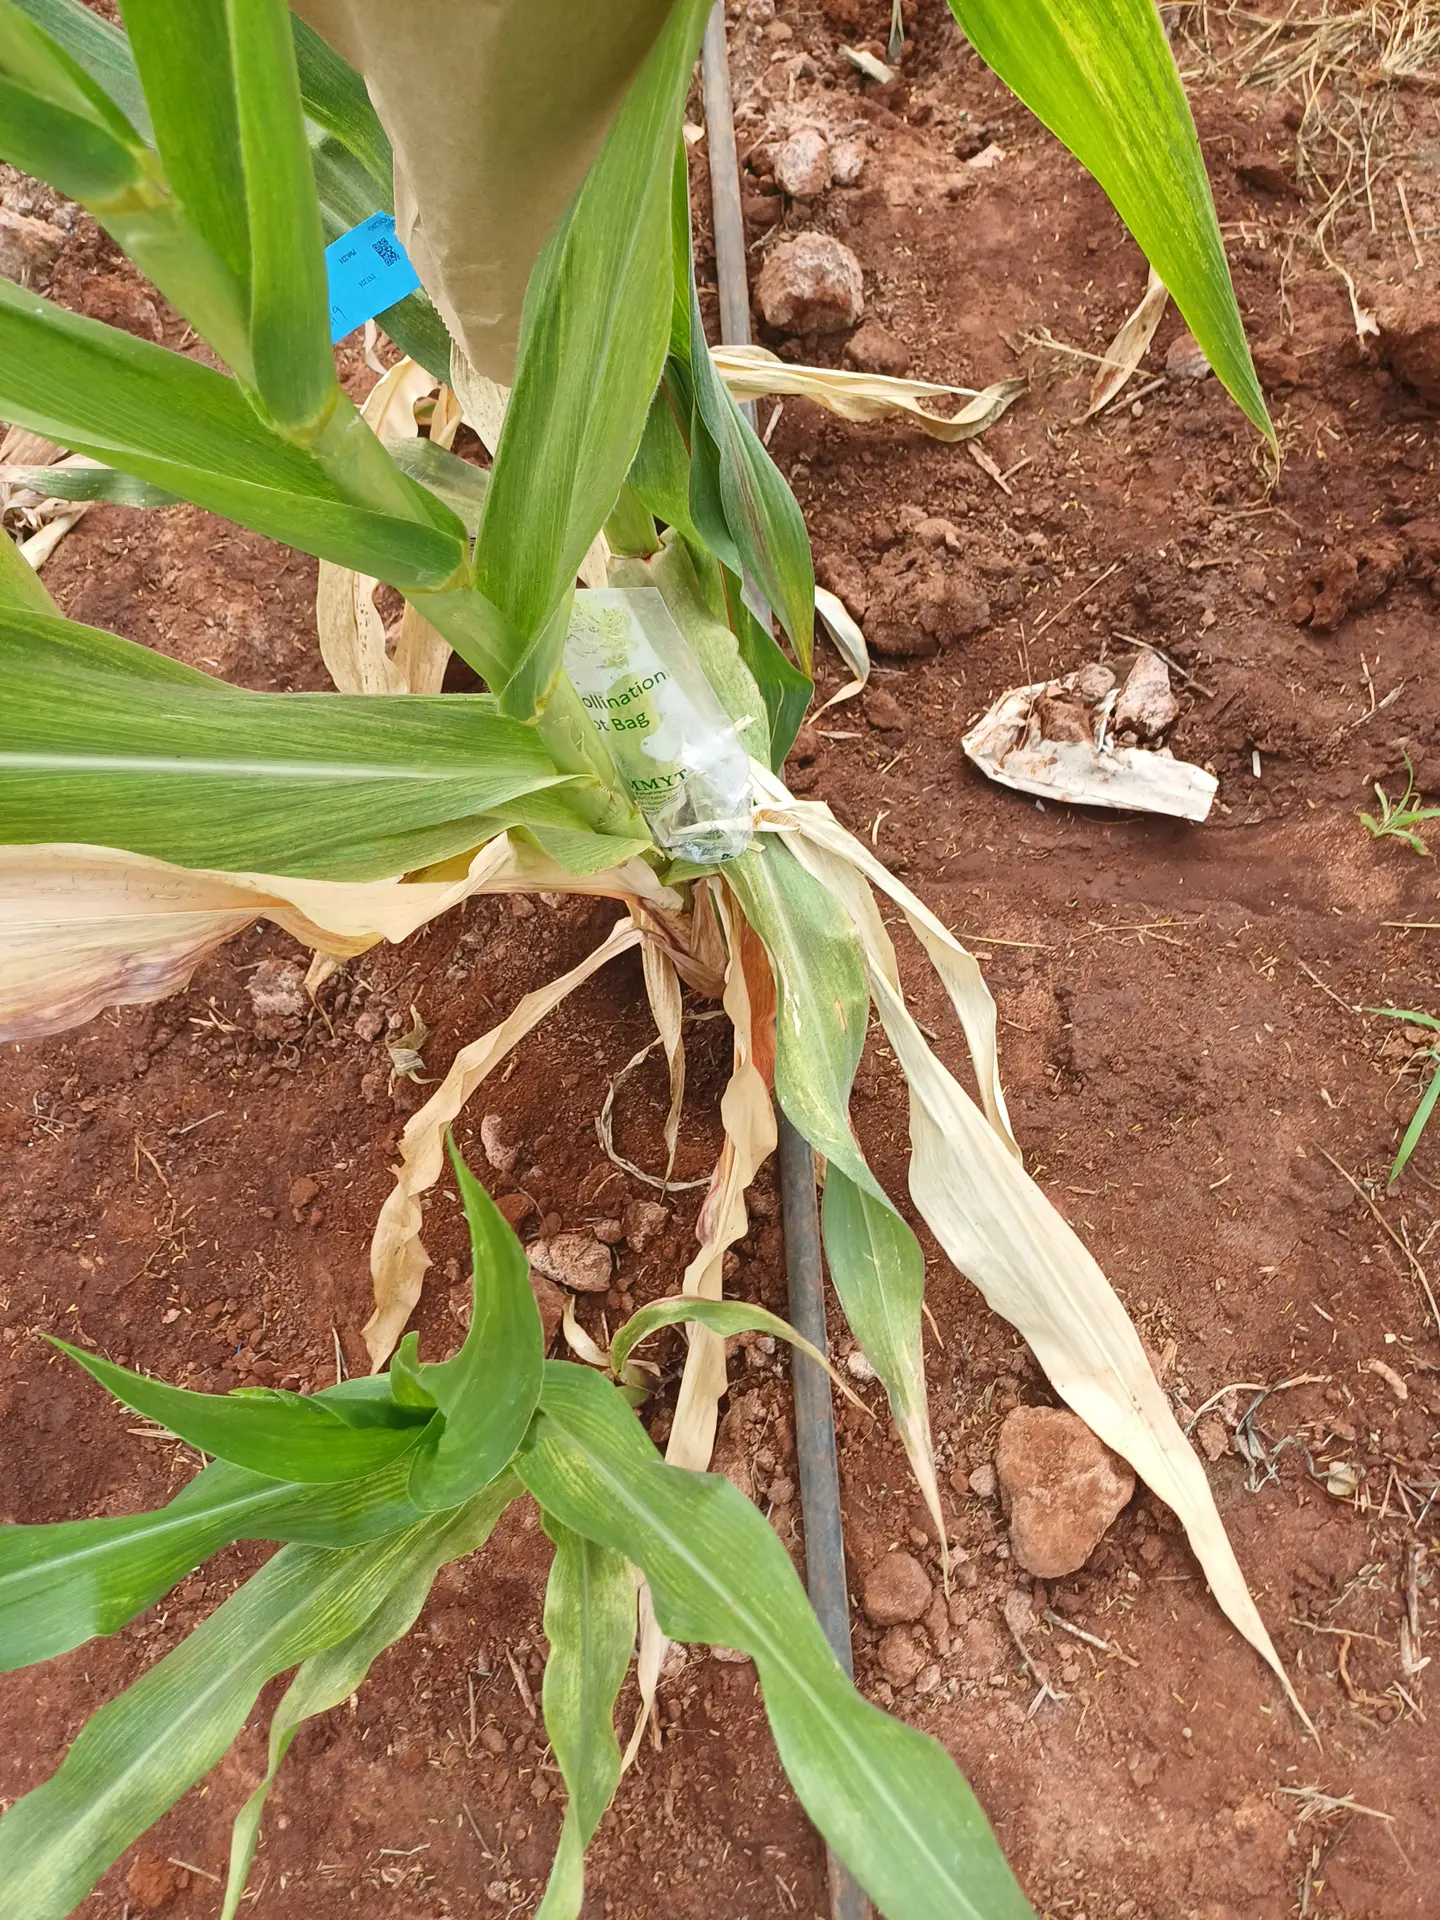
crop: maize
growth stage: flowering
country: Kenya
